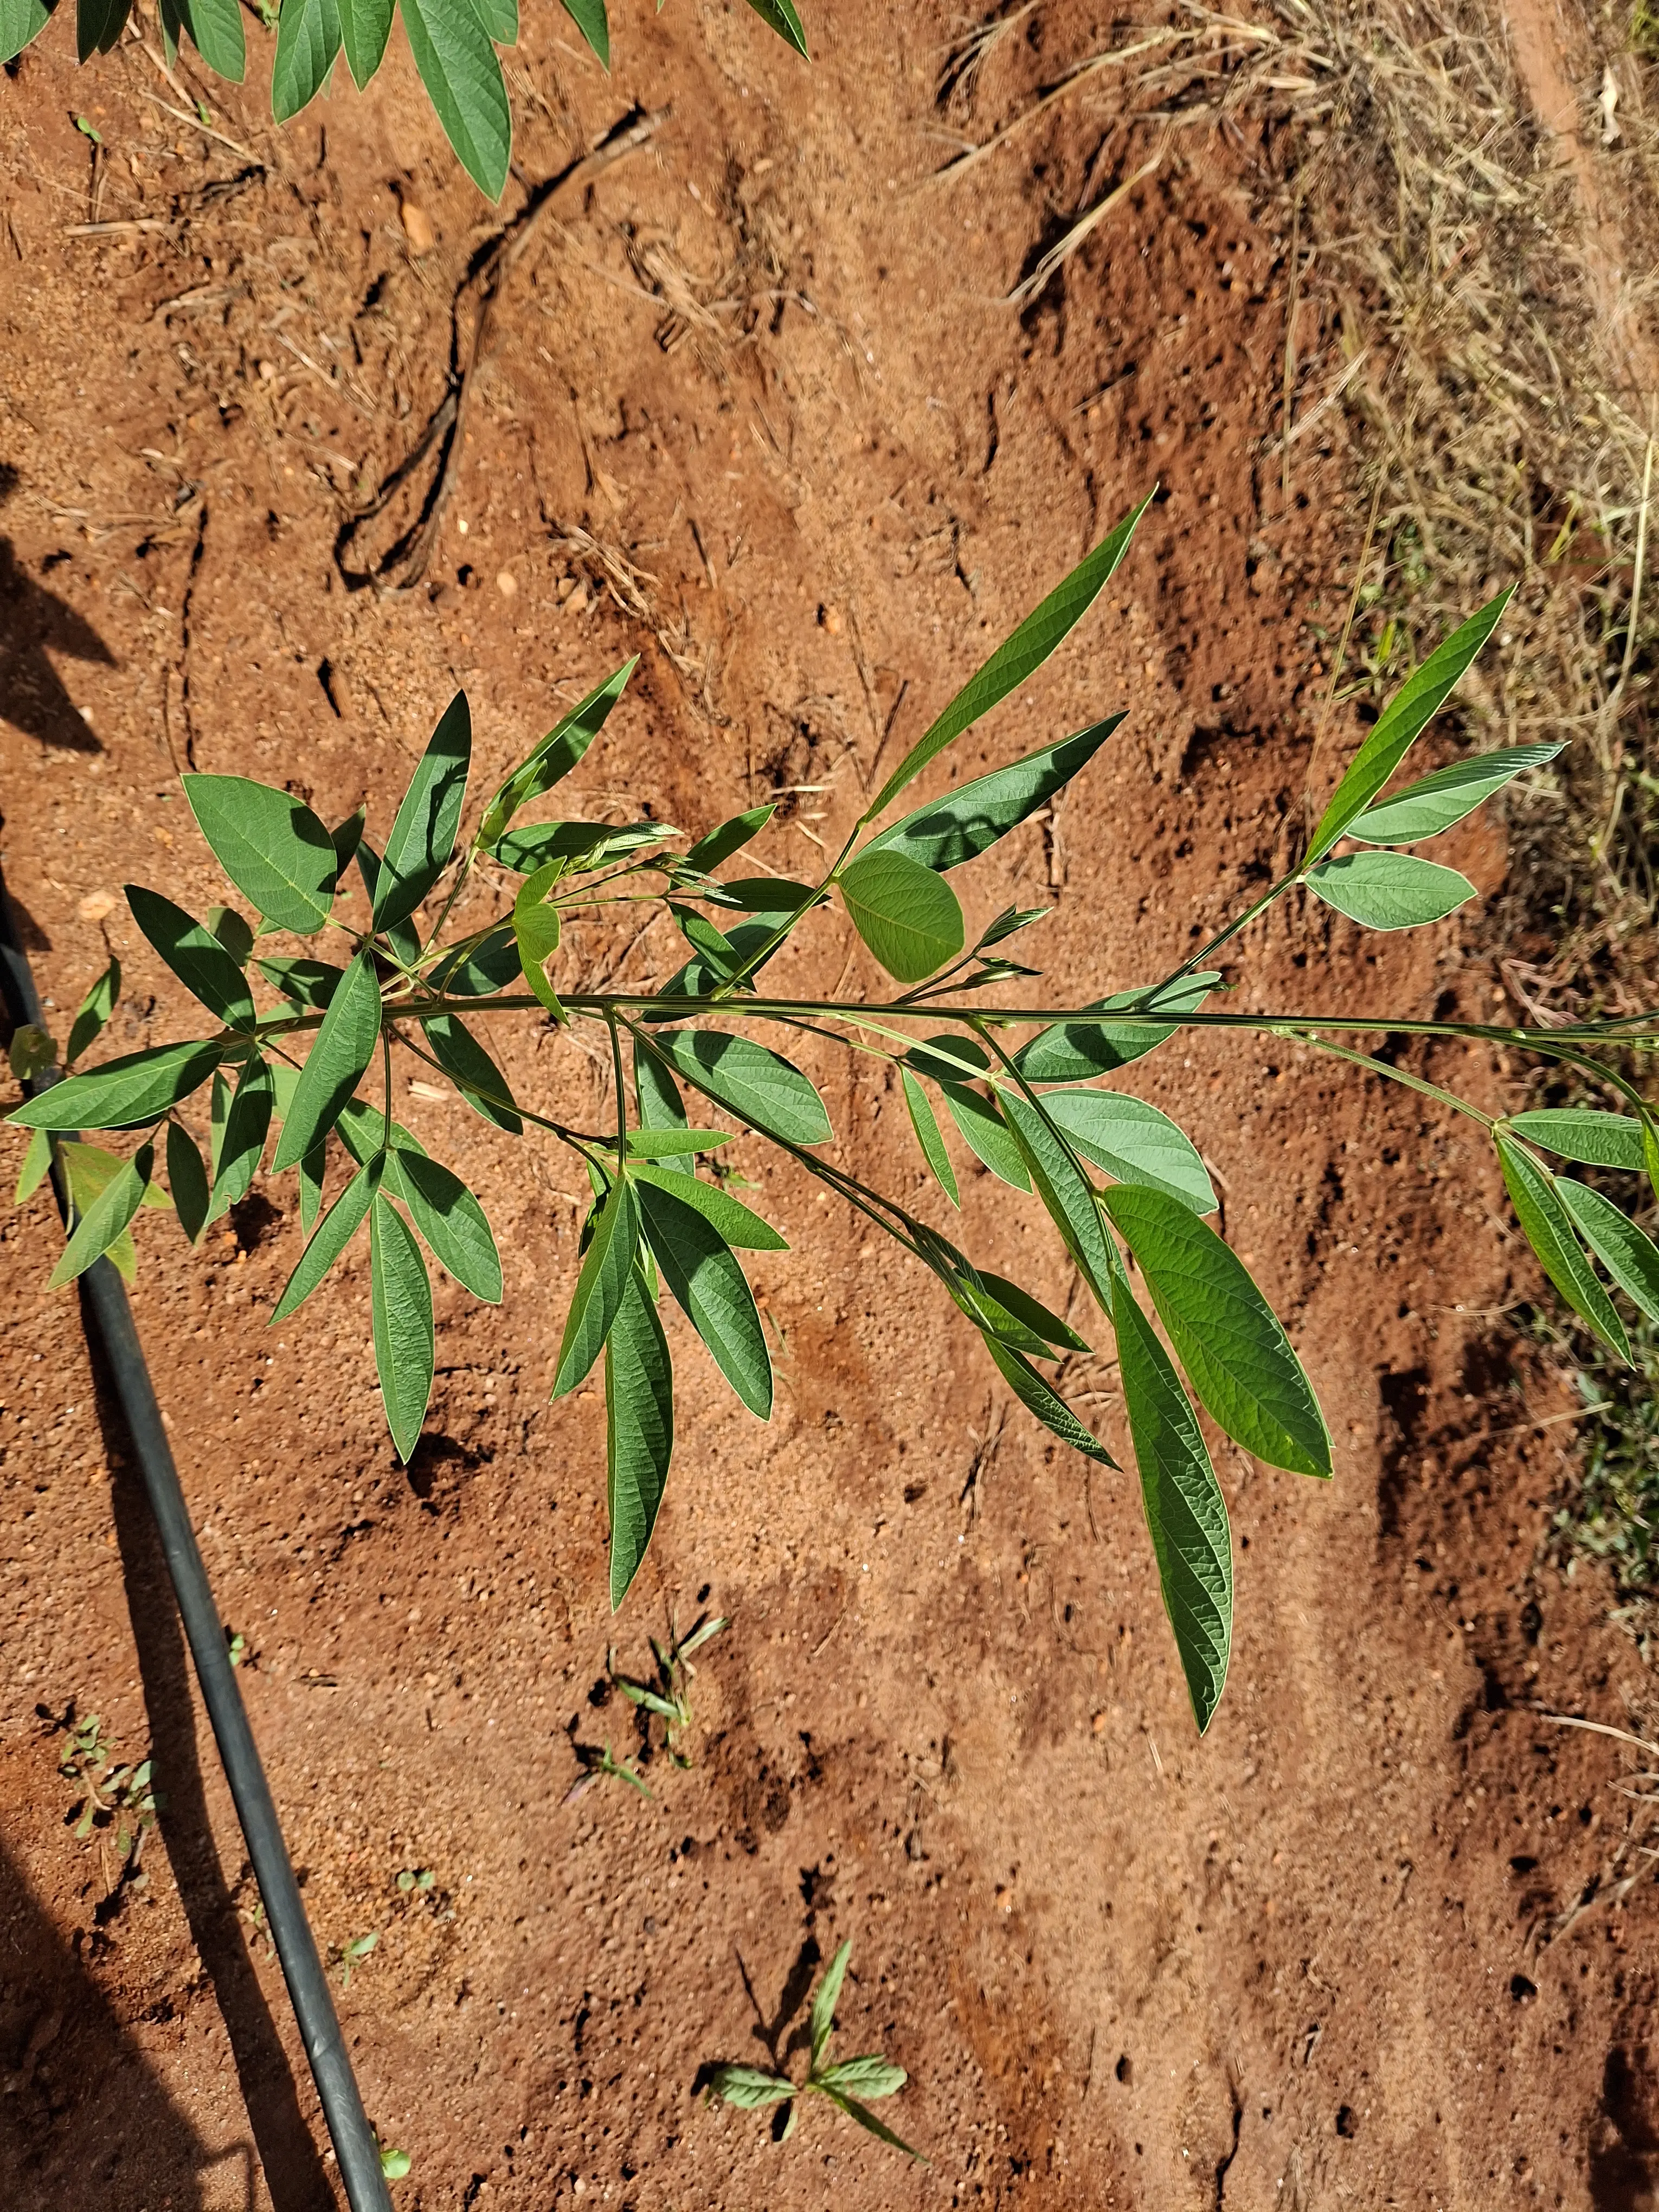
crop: pigeonpea
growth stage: vegetative
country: Kenya
